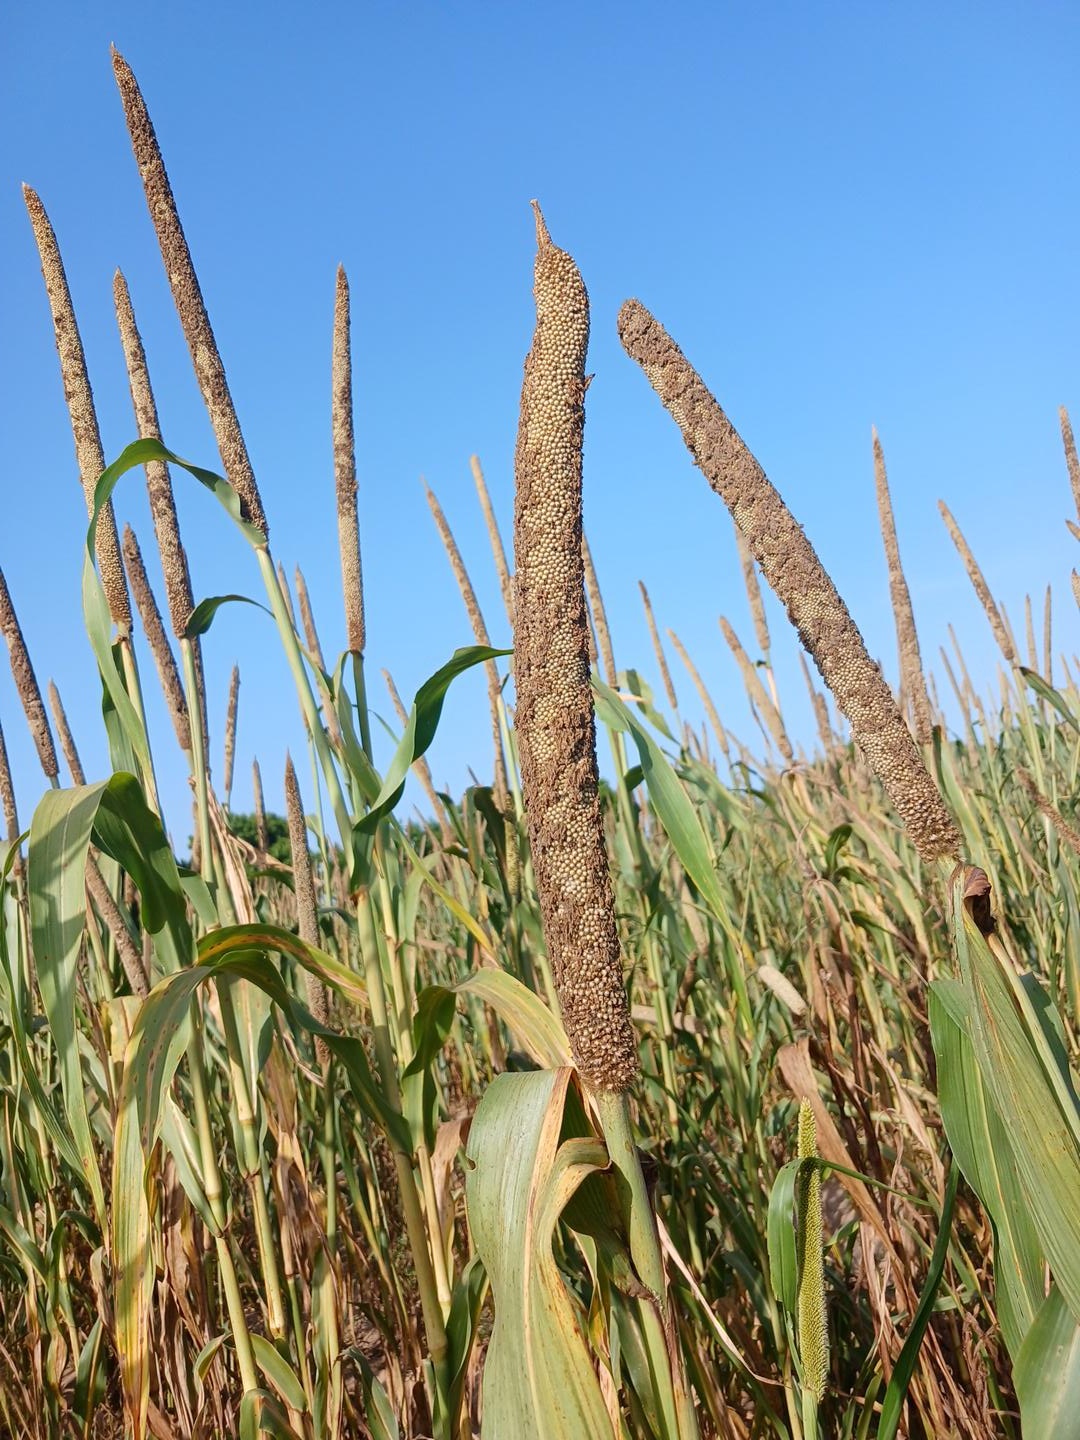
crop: pearl millet
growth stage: maturity
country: Senegal
